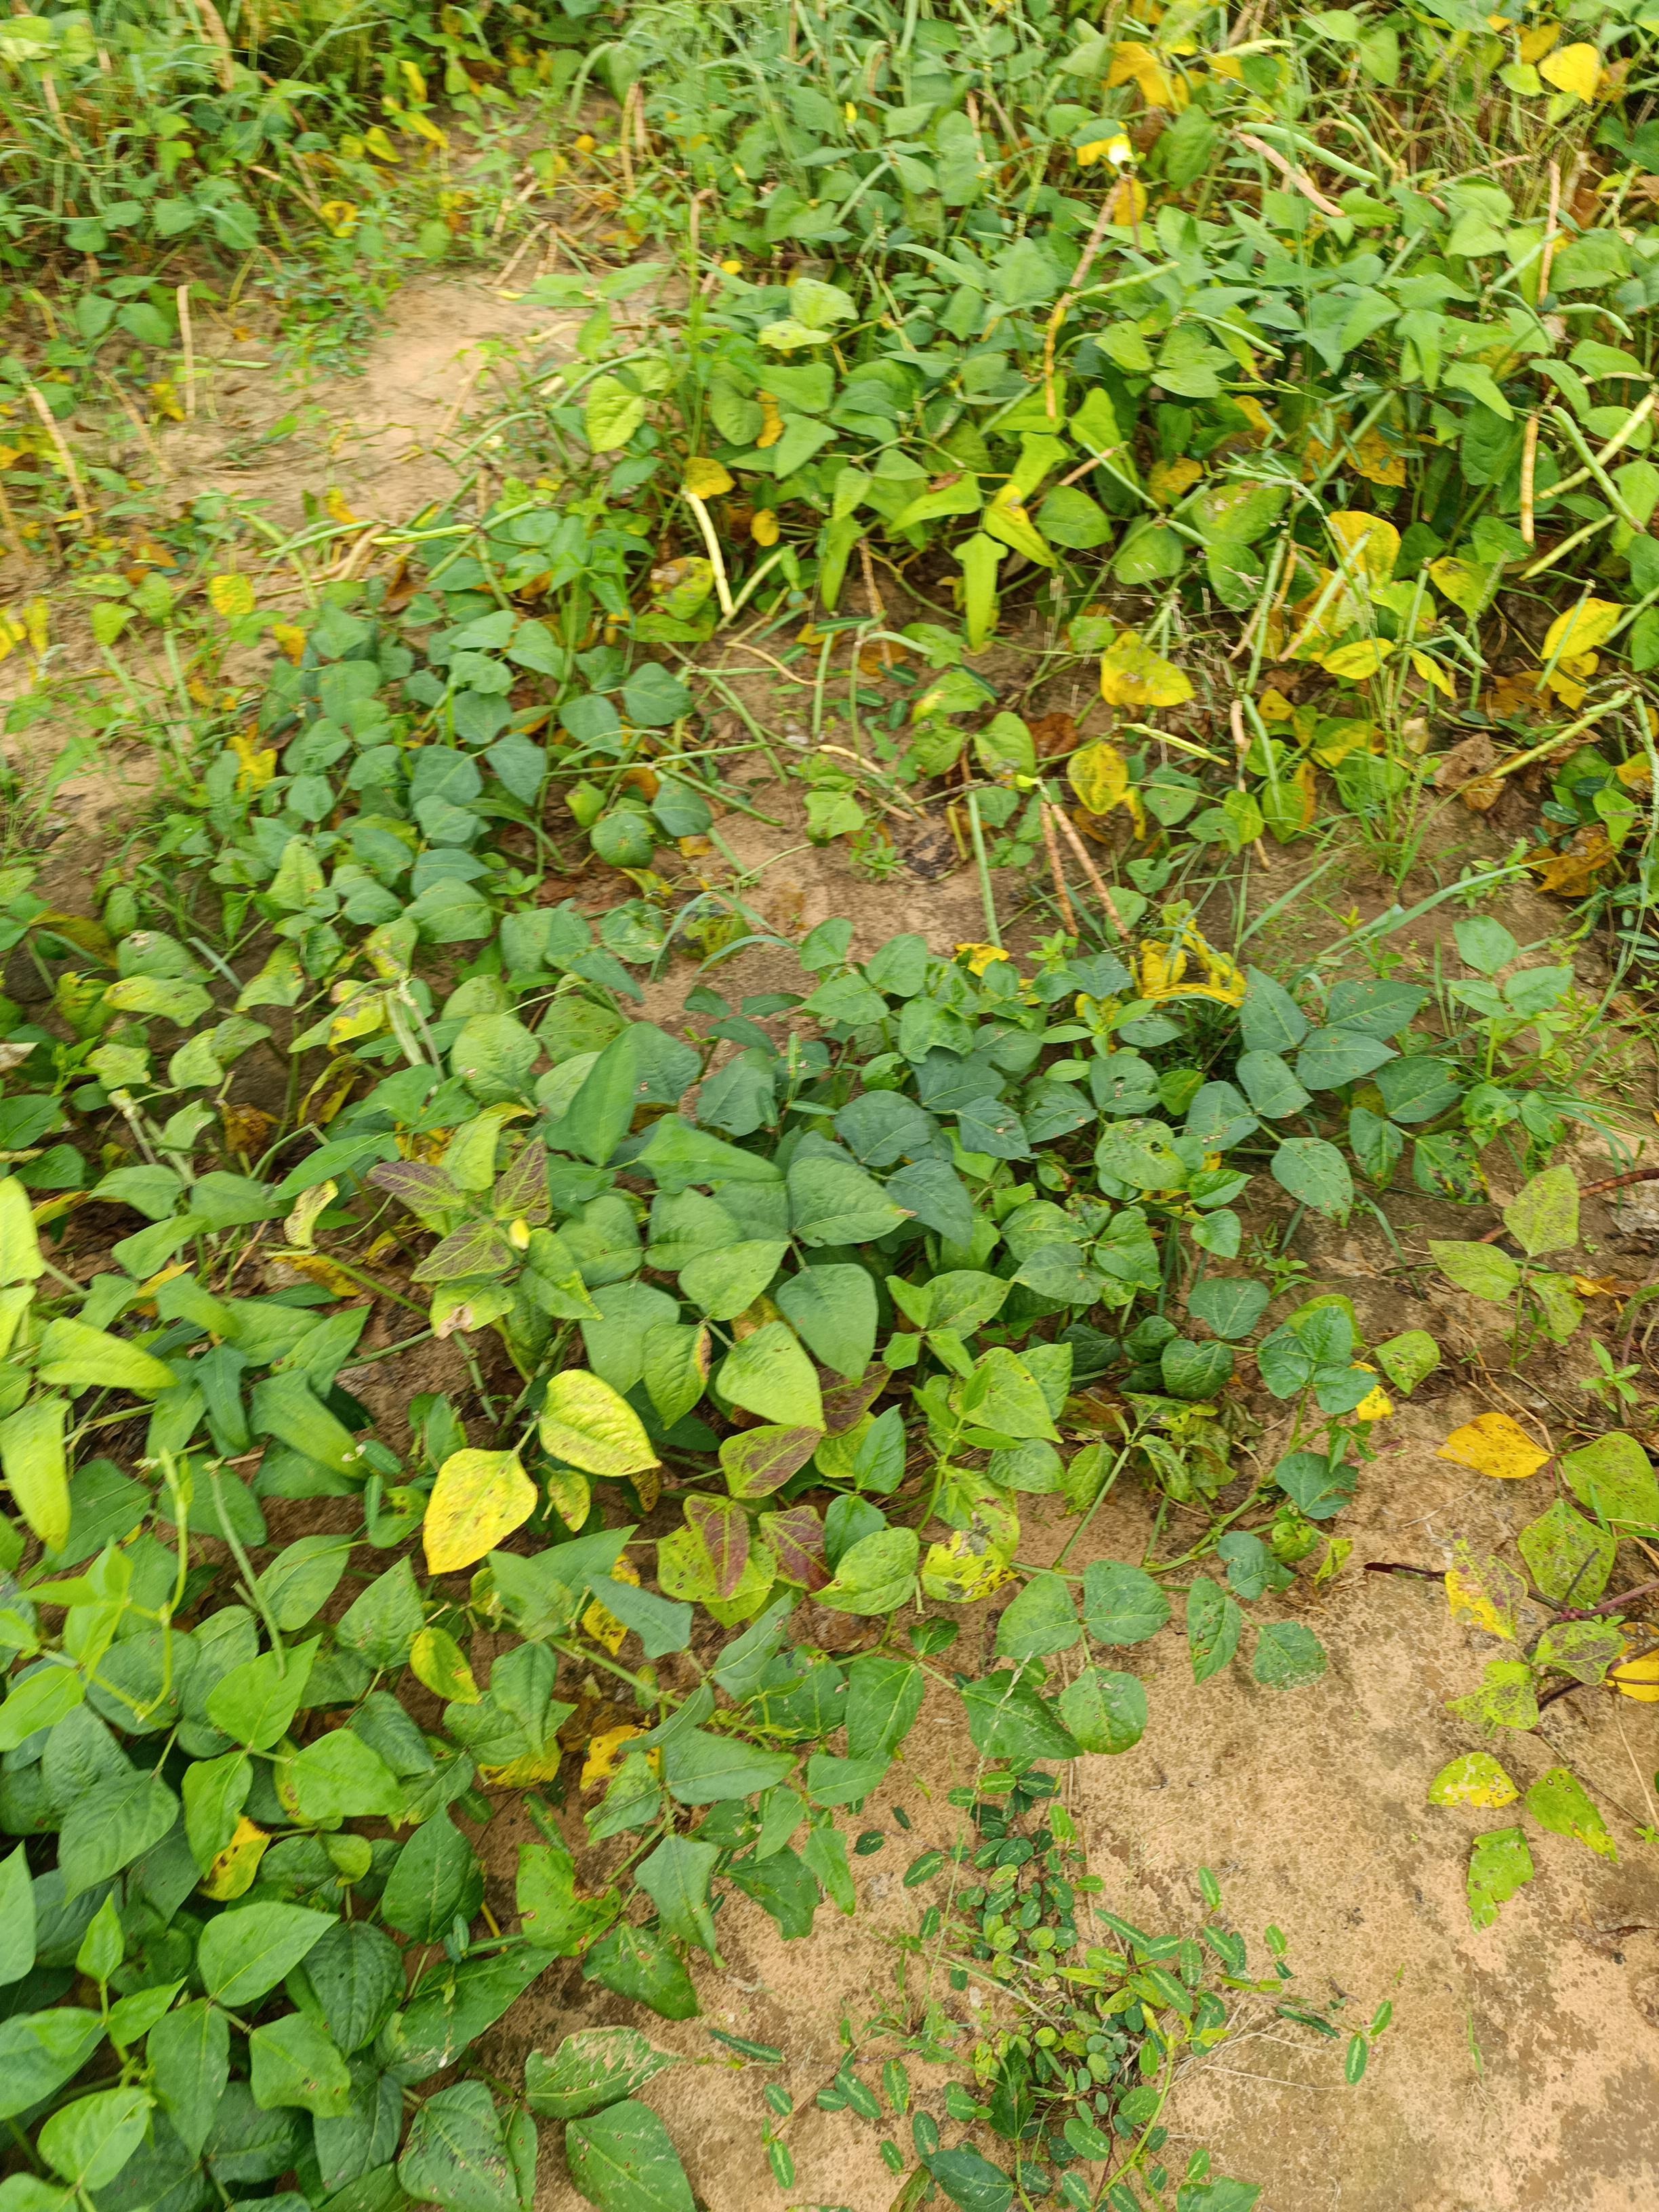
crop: cowpea
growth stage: maturity
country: Nigeria
